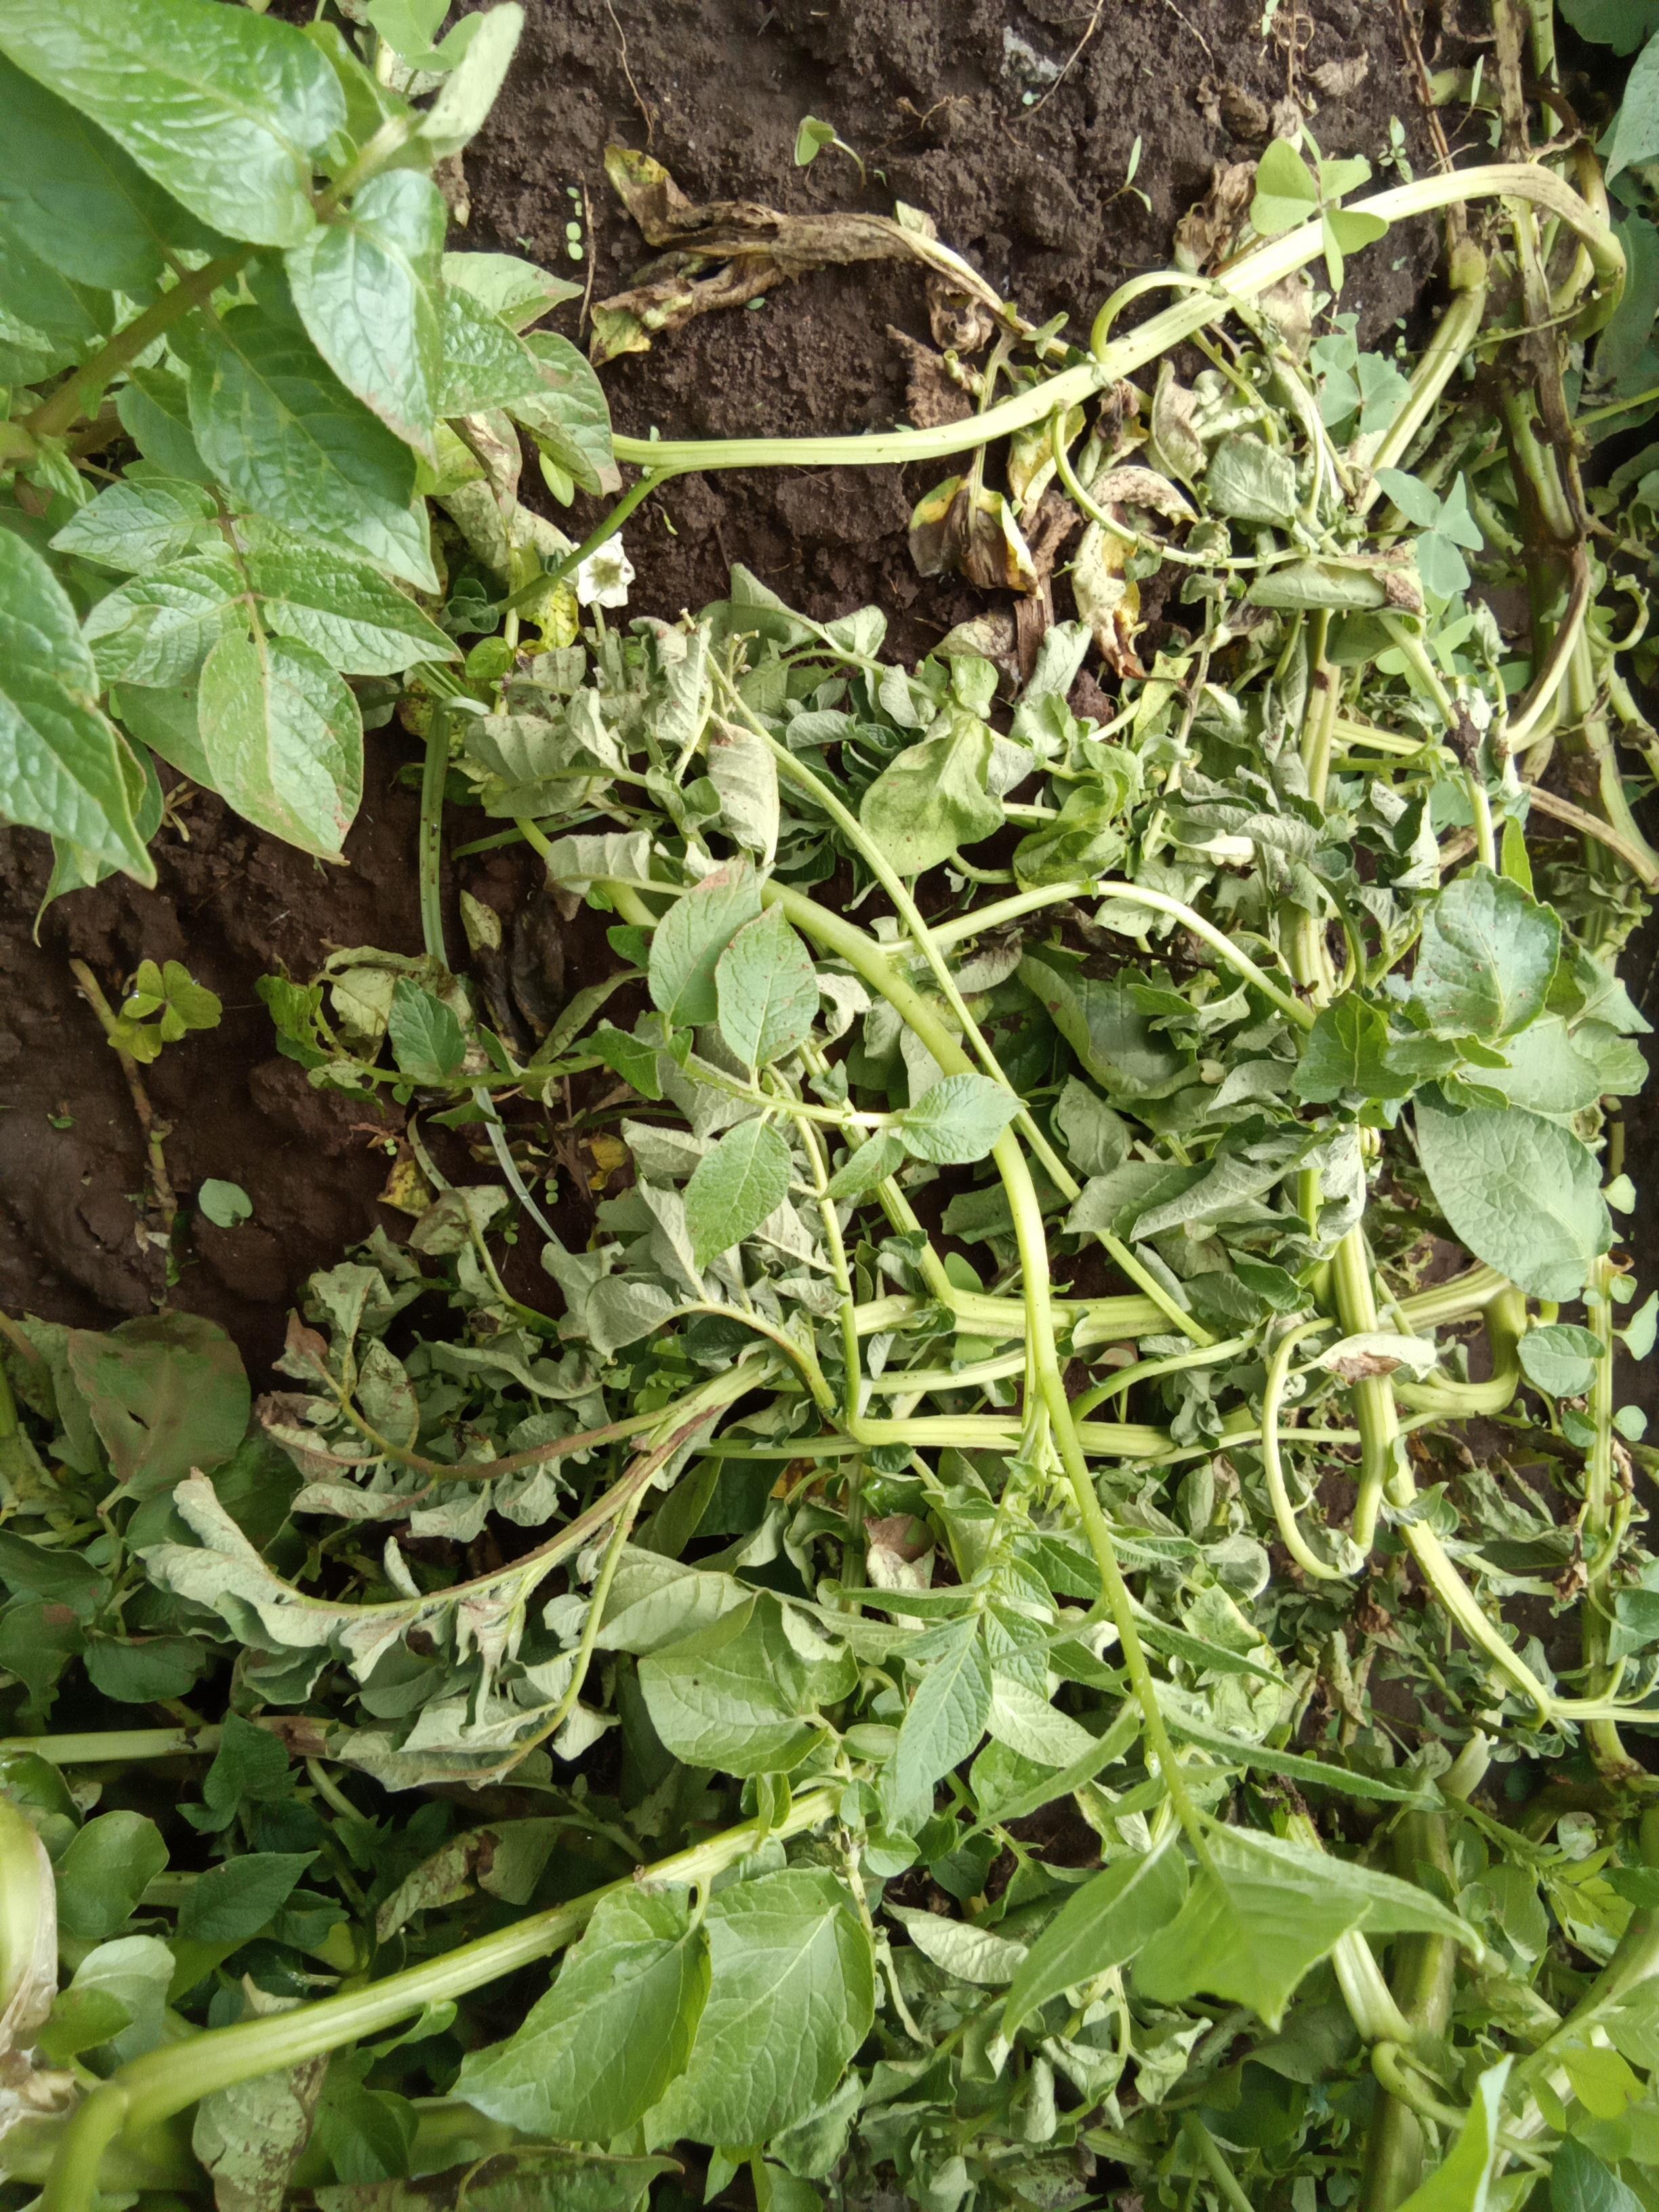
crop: potato
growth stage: flowering
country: Kenya
